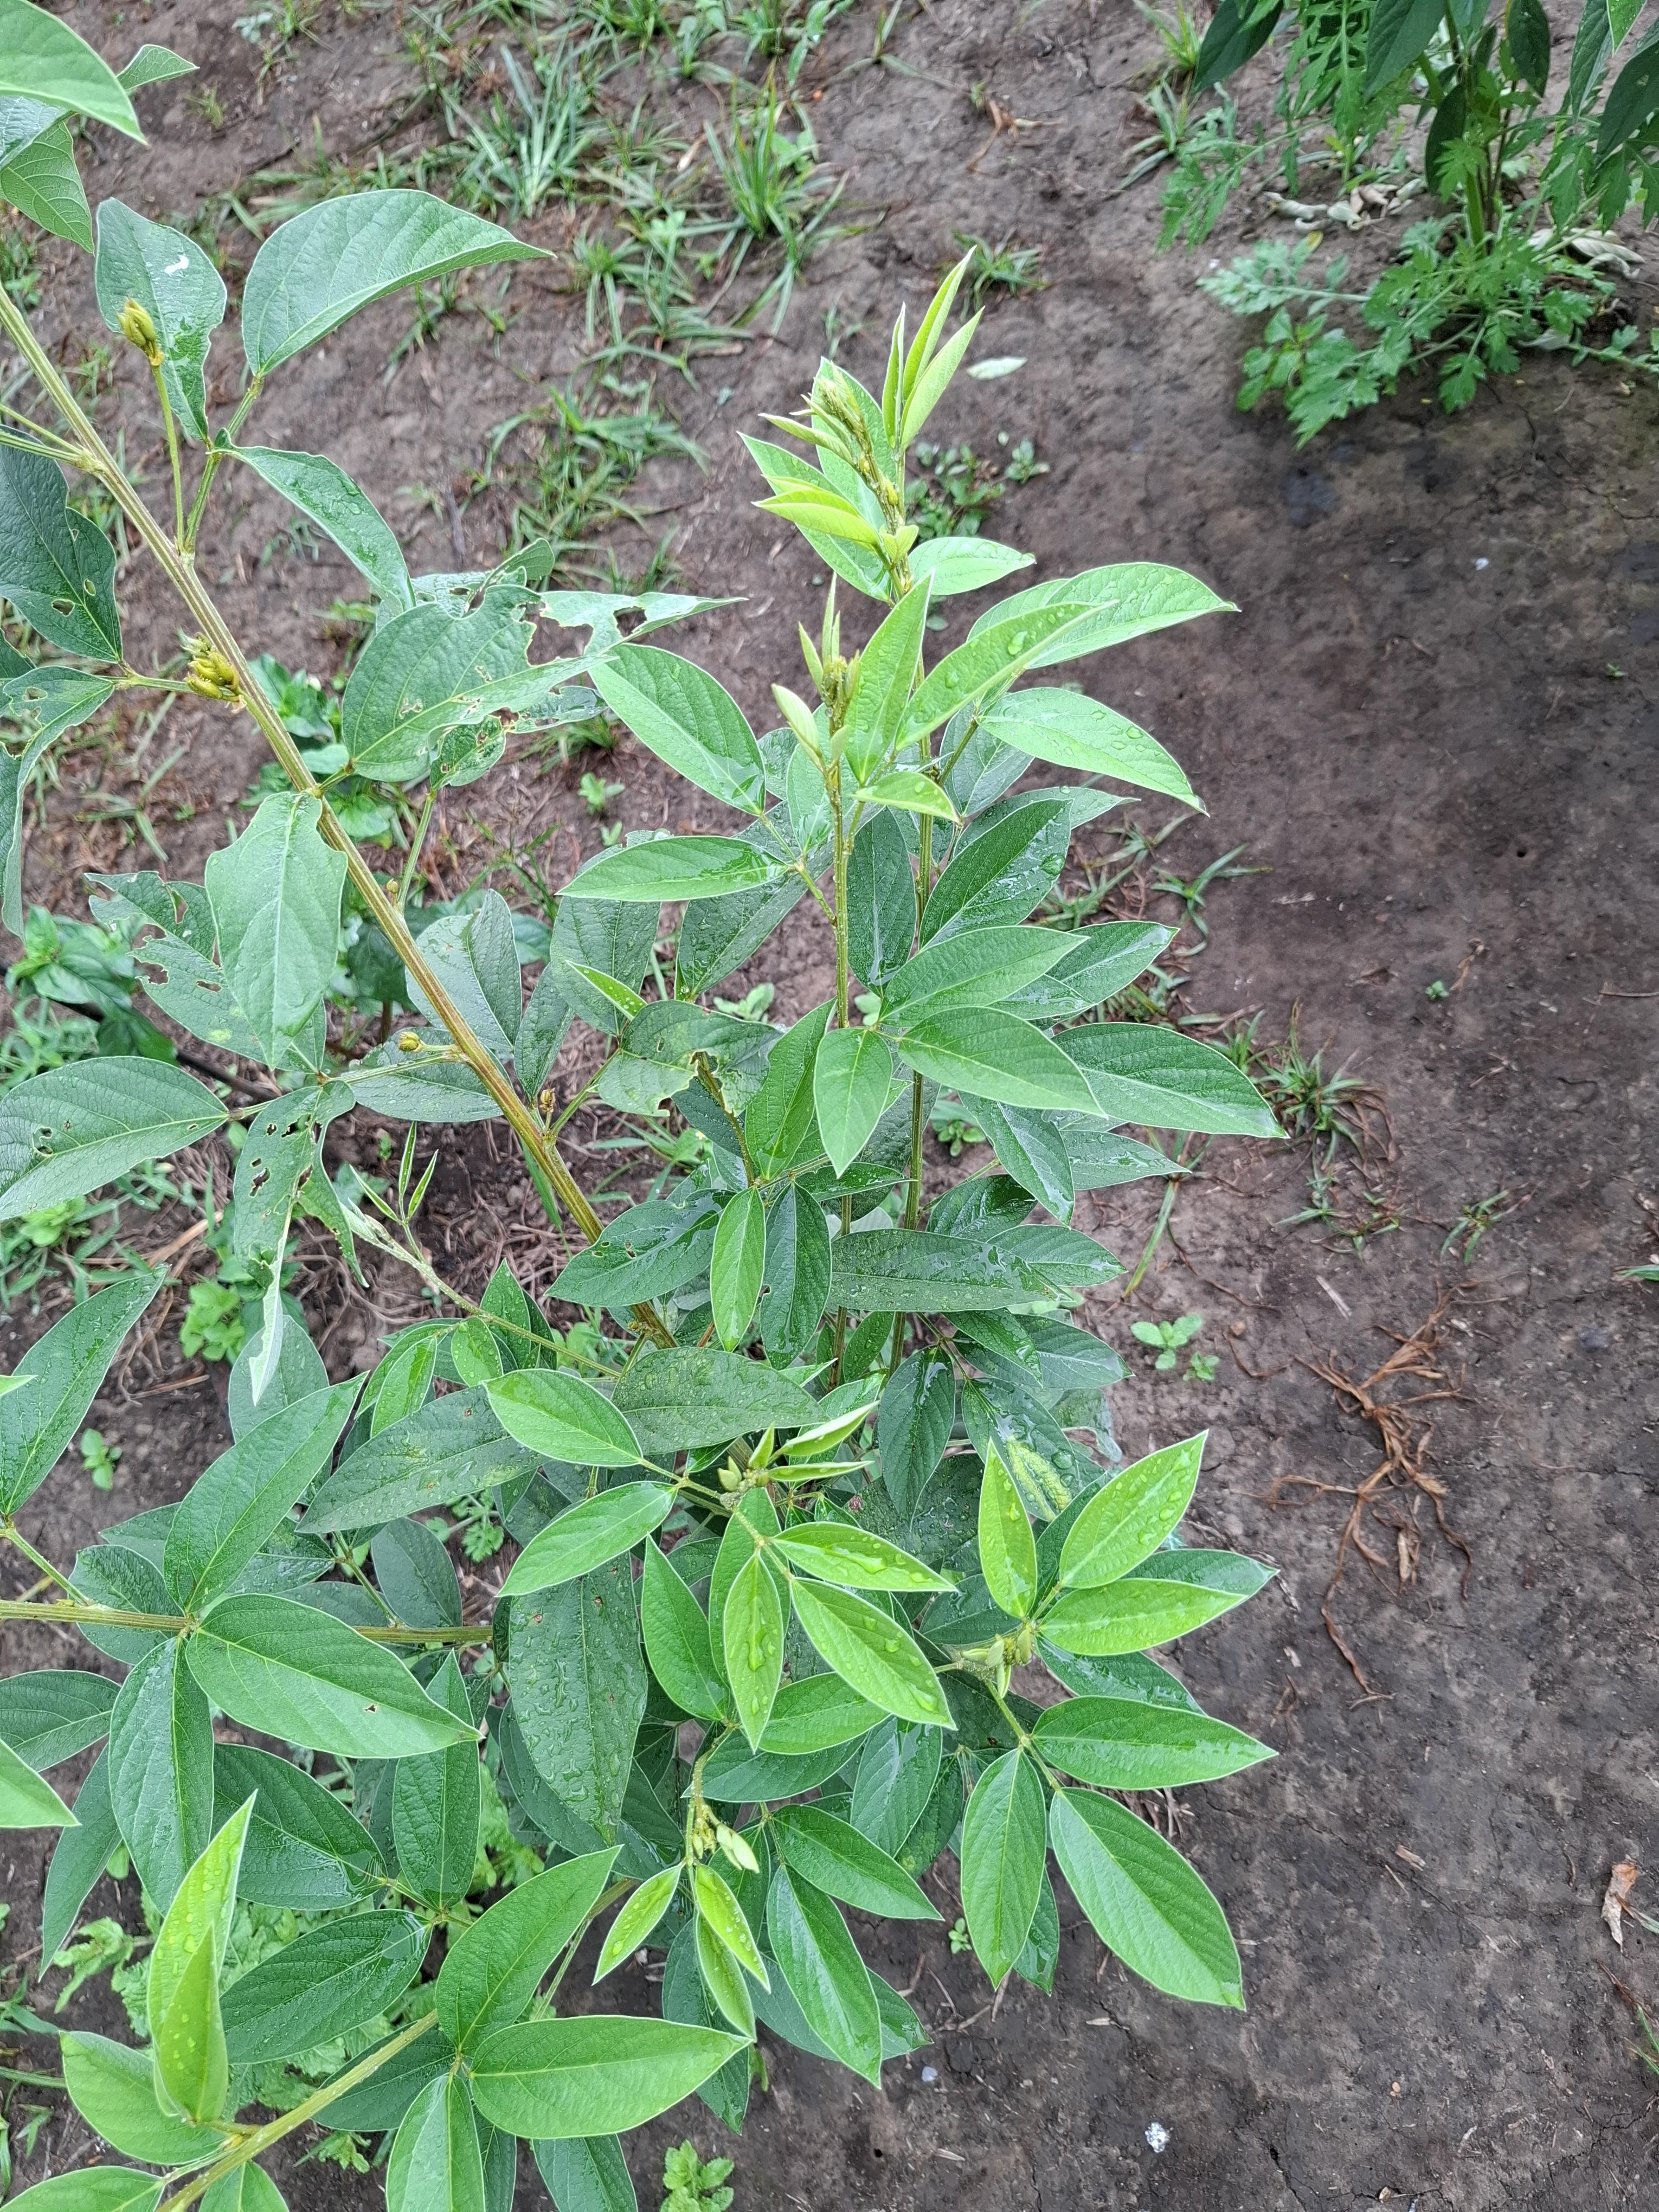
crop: sorghum
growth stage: harvest maturity
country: Tanzania
